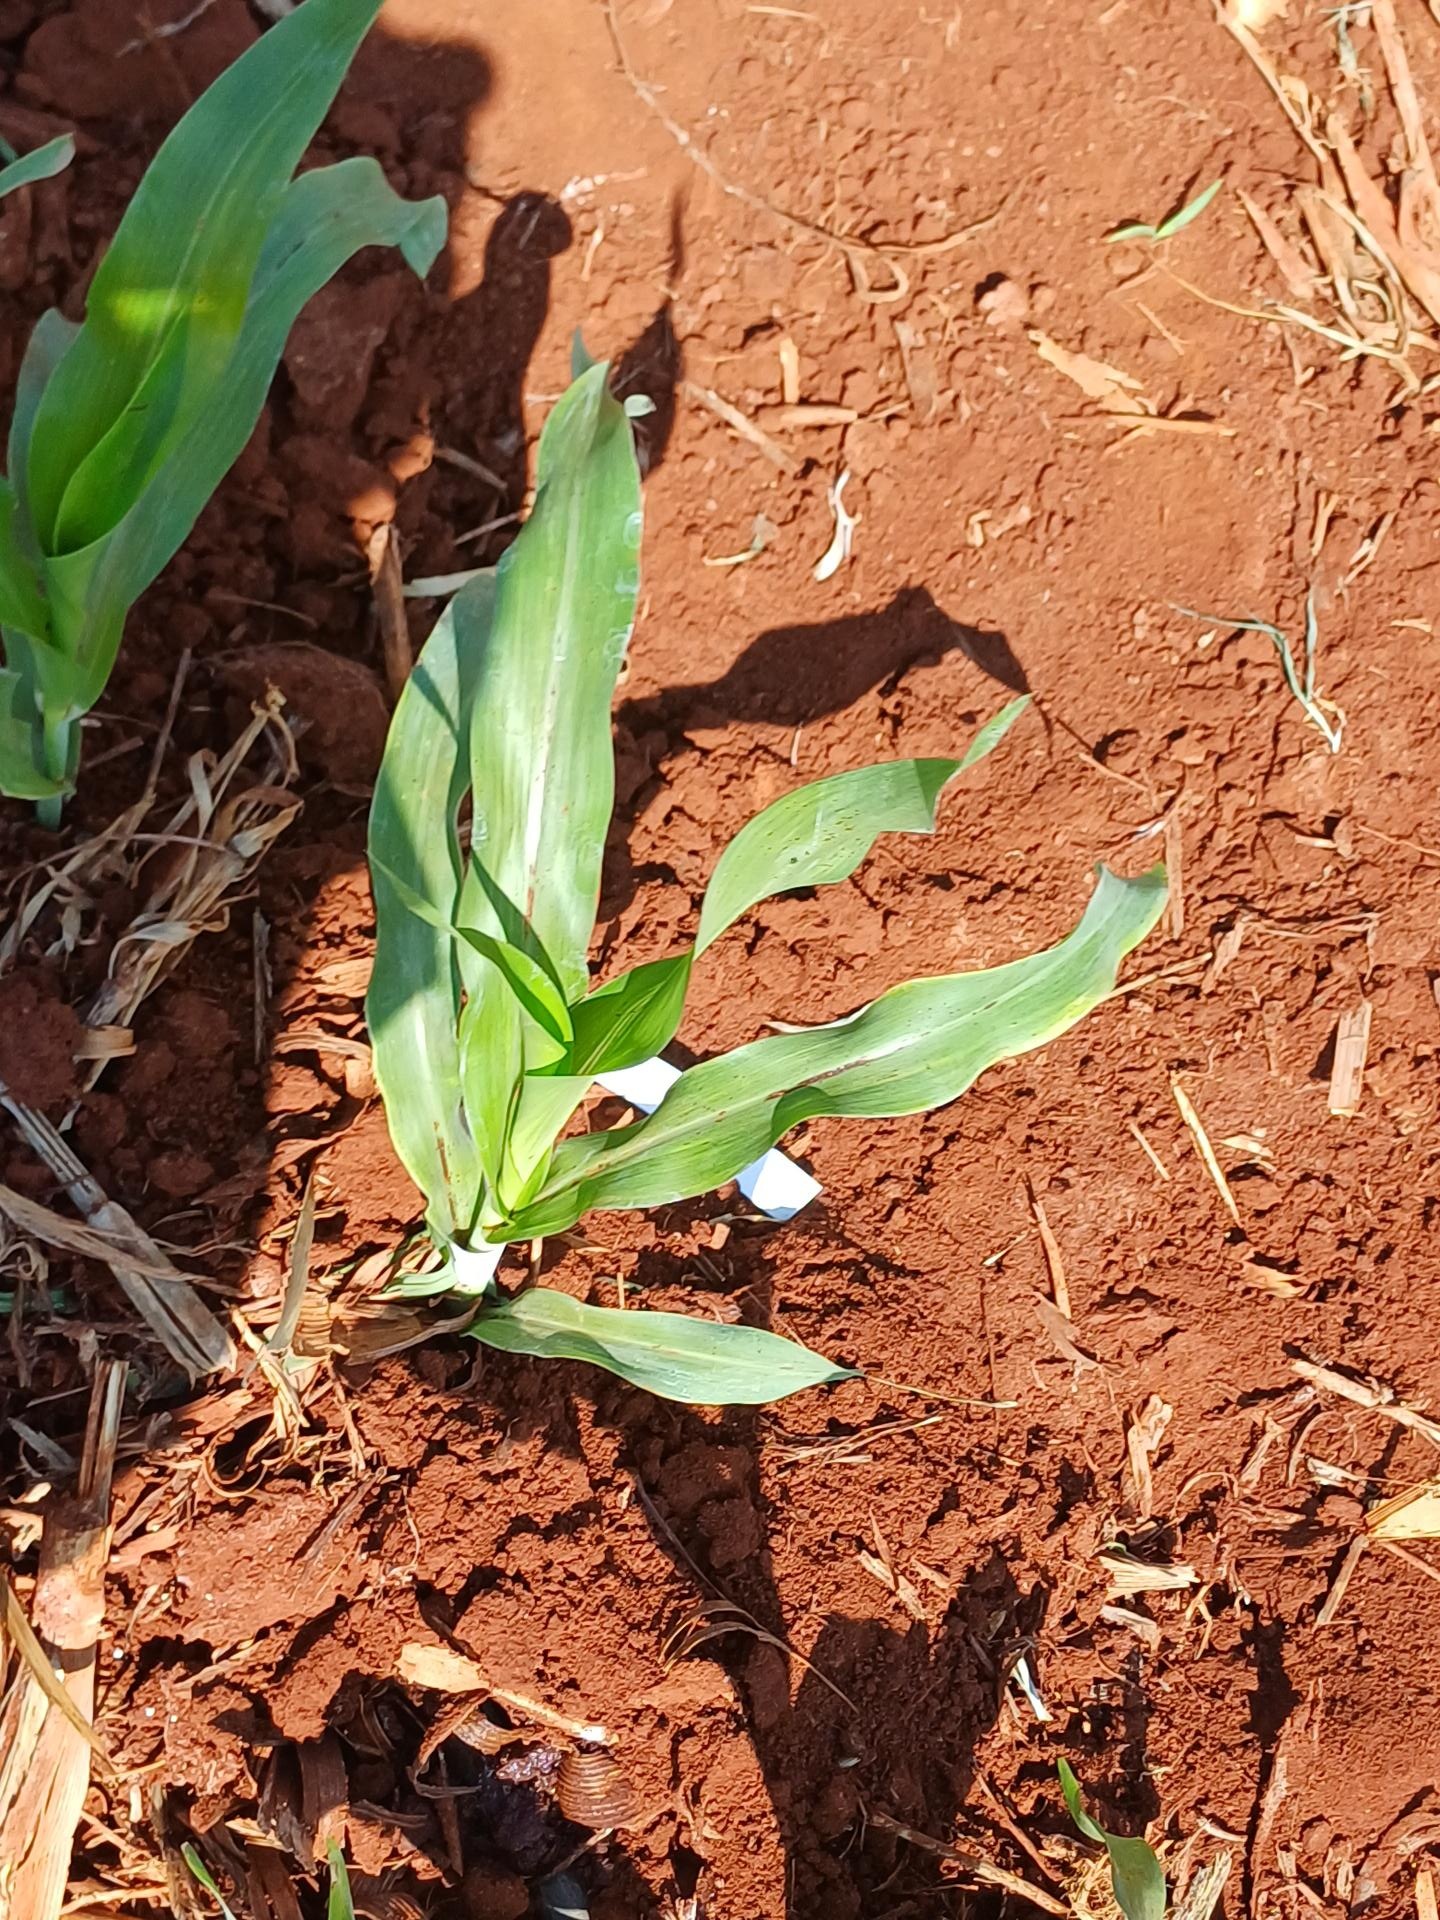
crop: sorghum
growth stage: vegetative
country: Kenya
